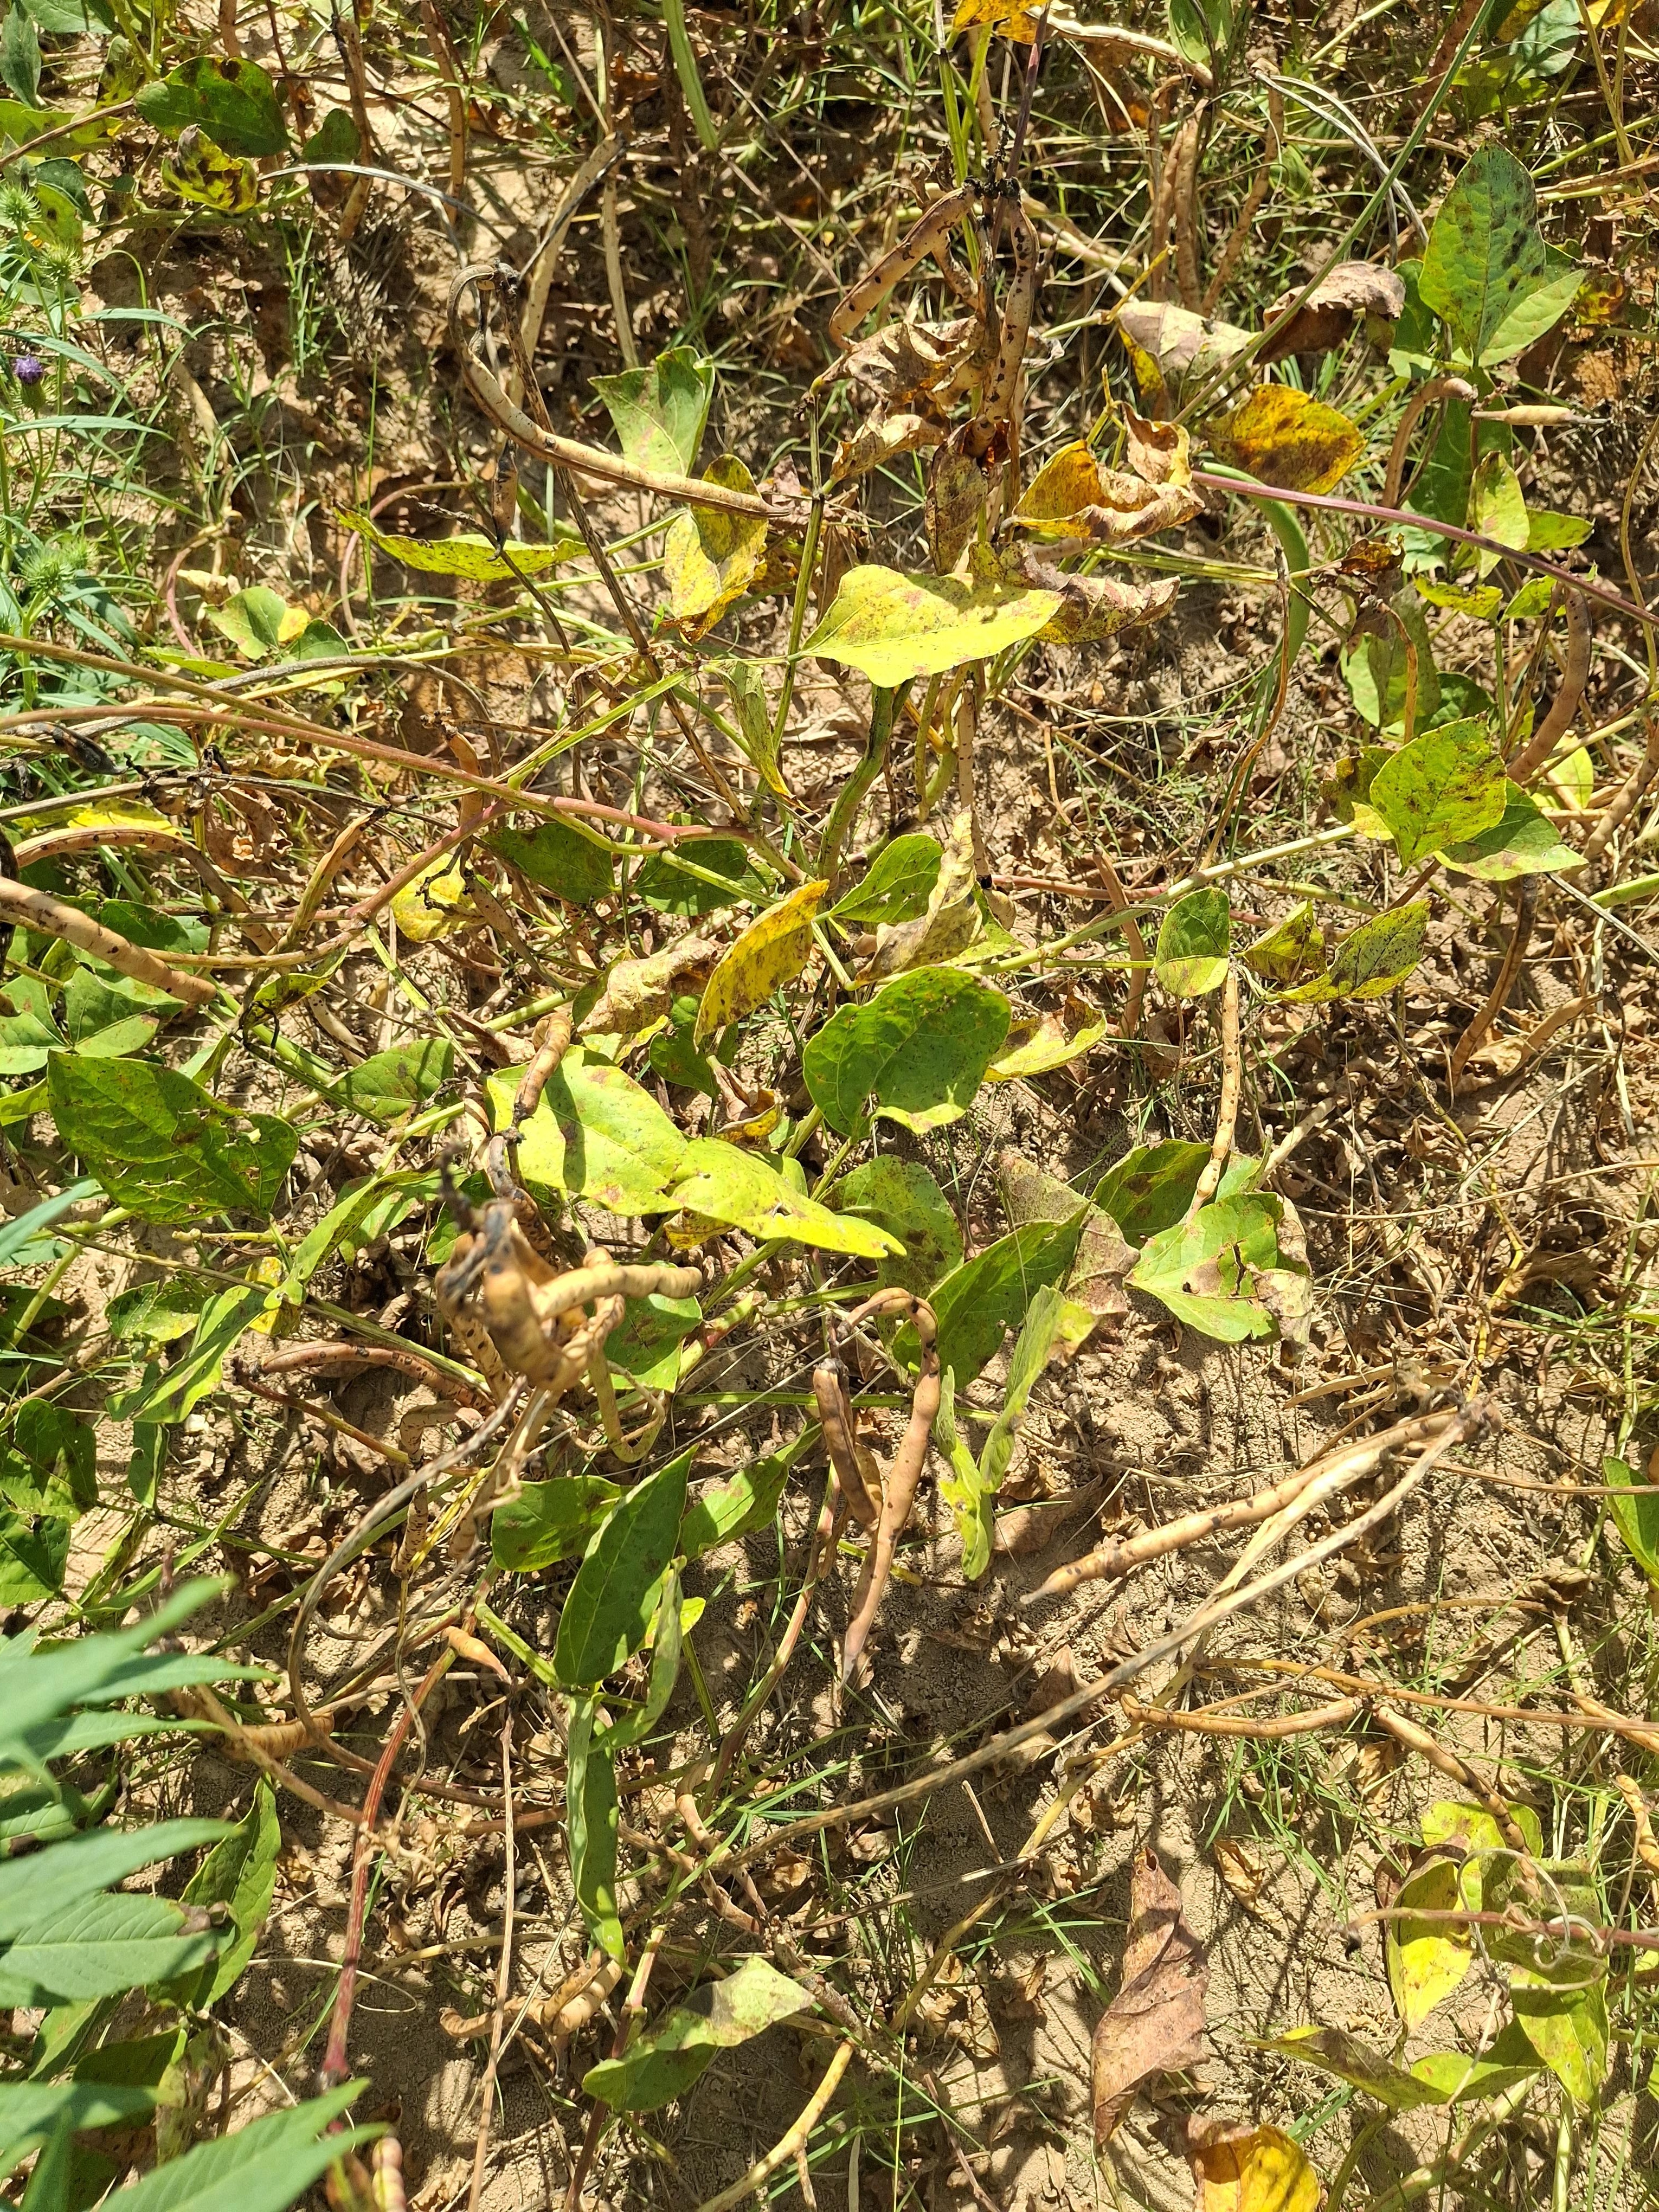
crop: cowpea
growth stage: maturity
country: Nigeria
